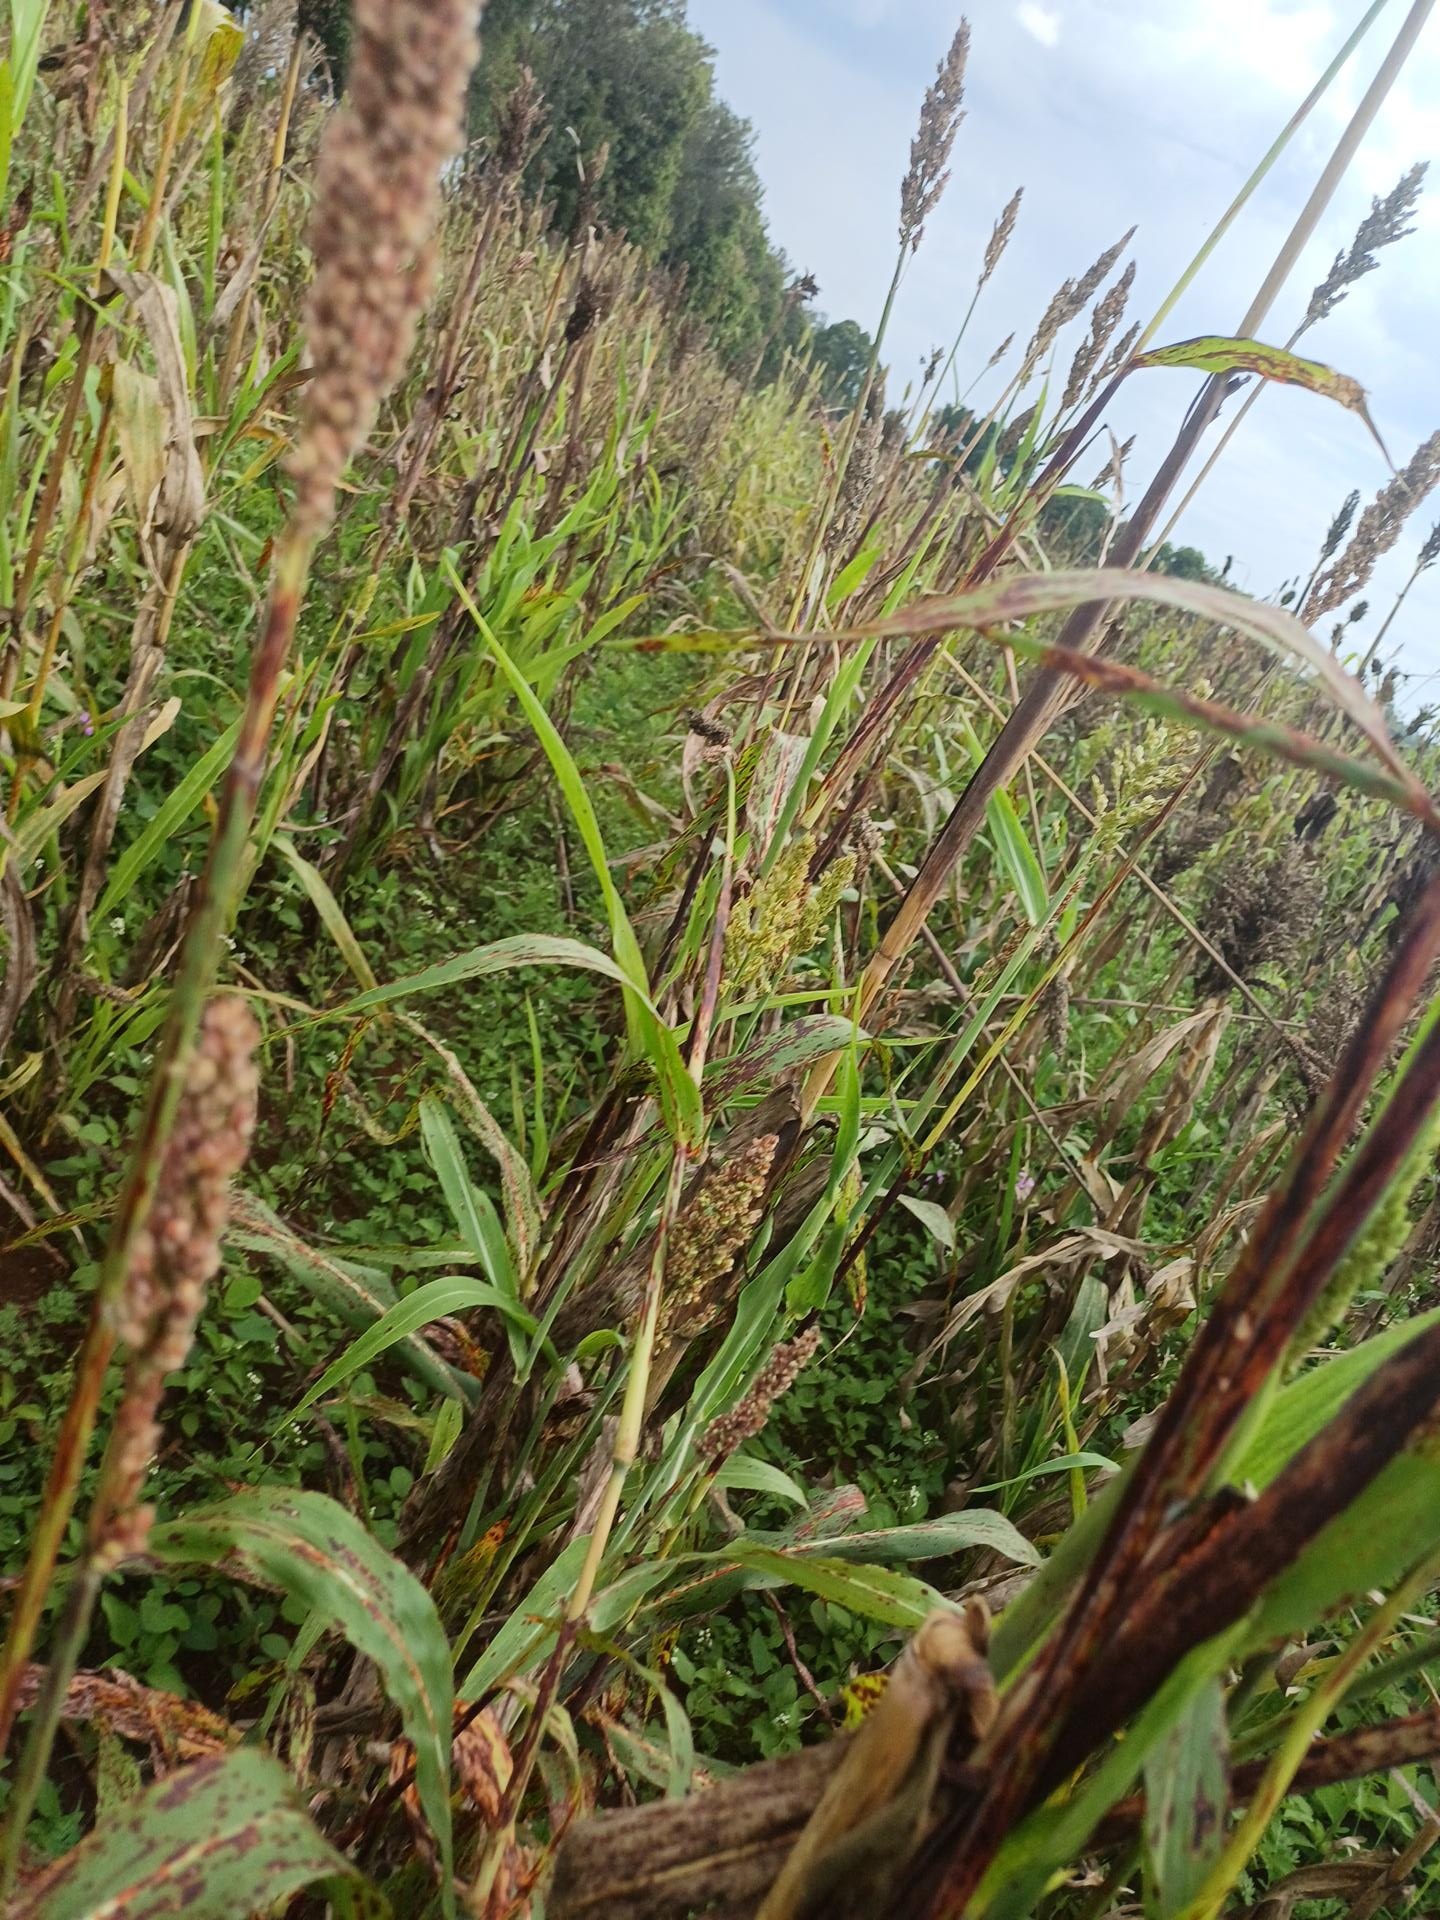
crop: sorghum
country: Kenya
